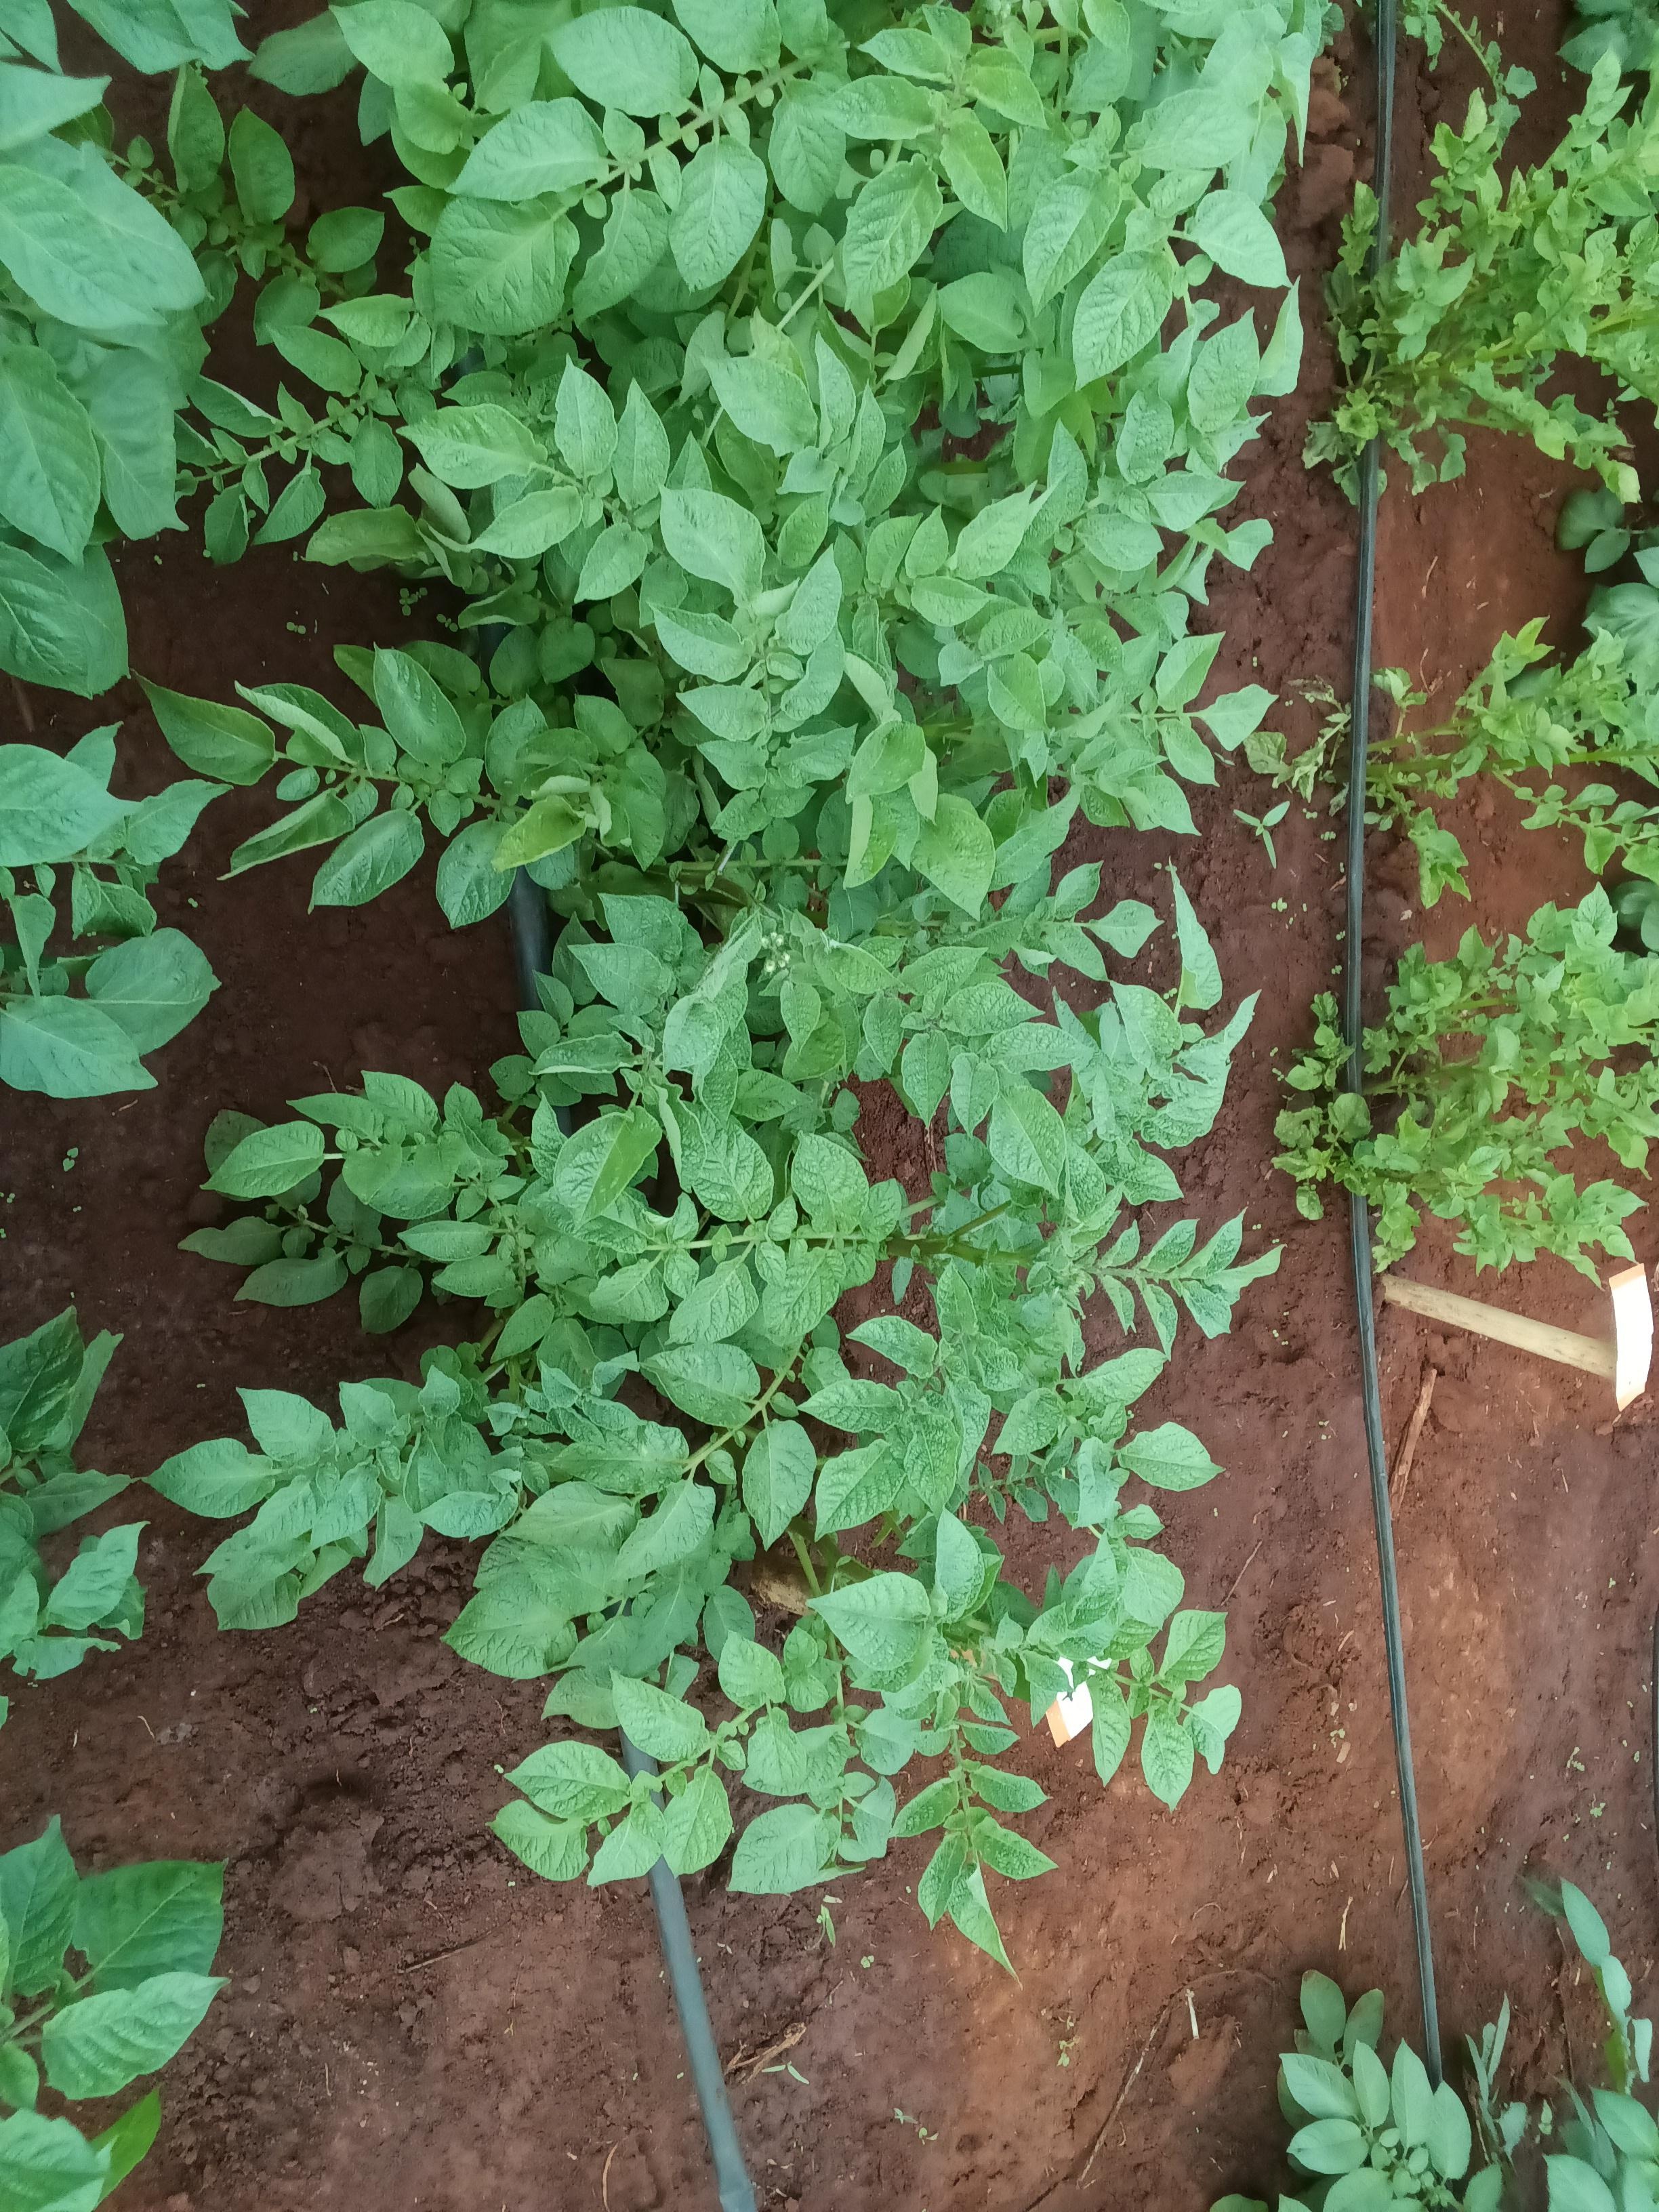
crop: potato
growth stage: vegetative
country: Kenya
